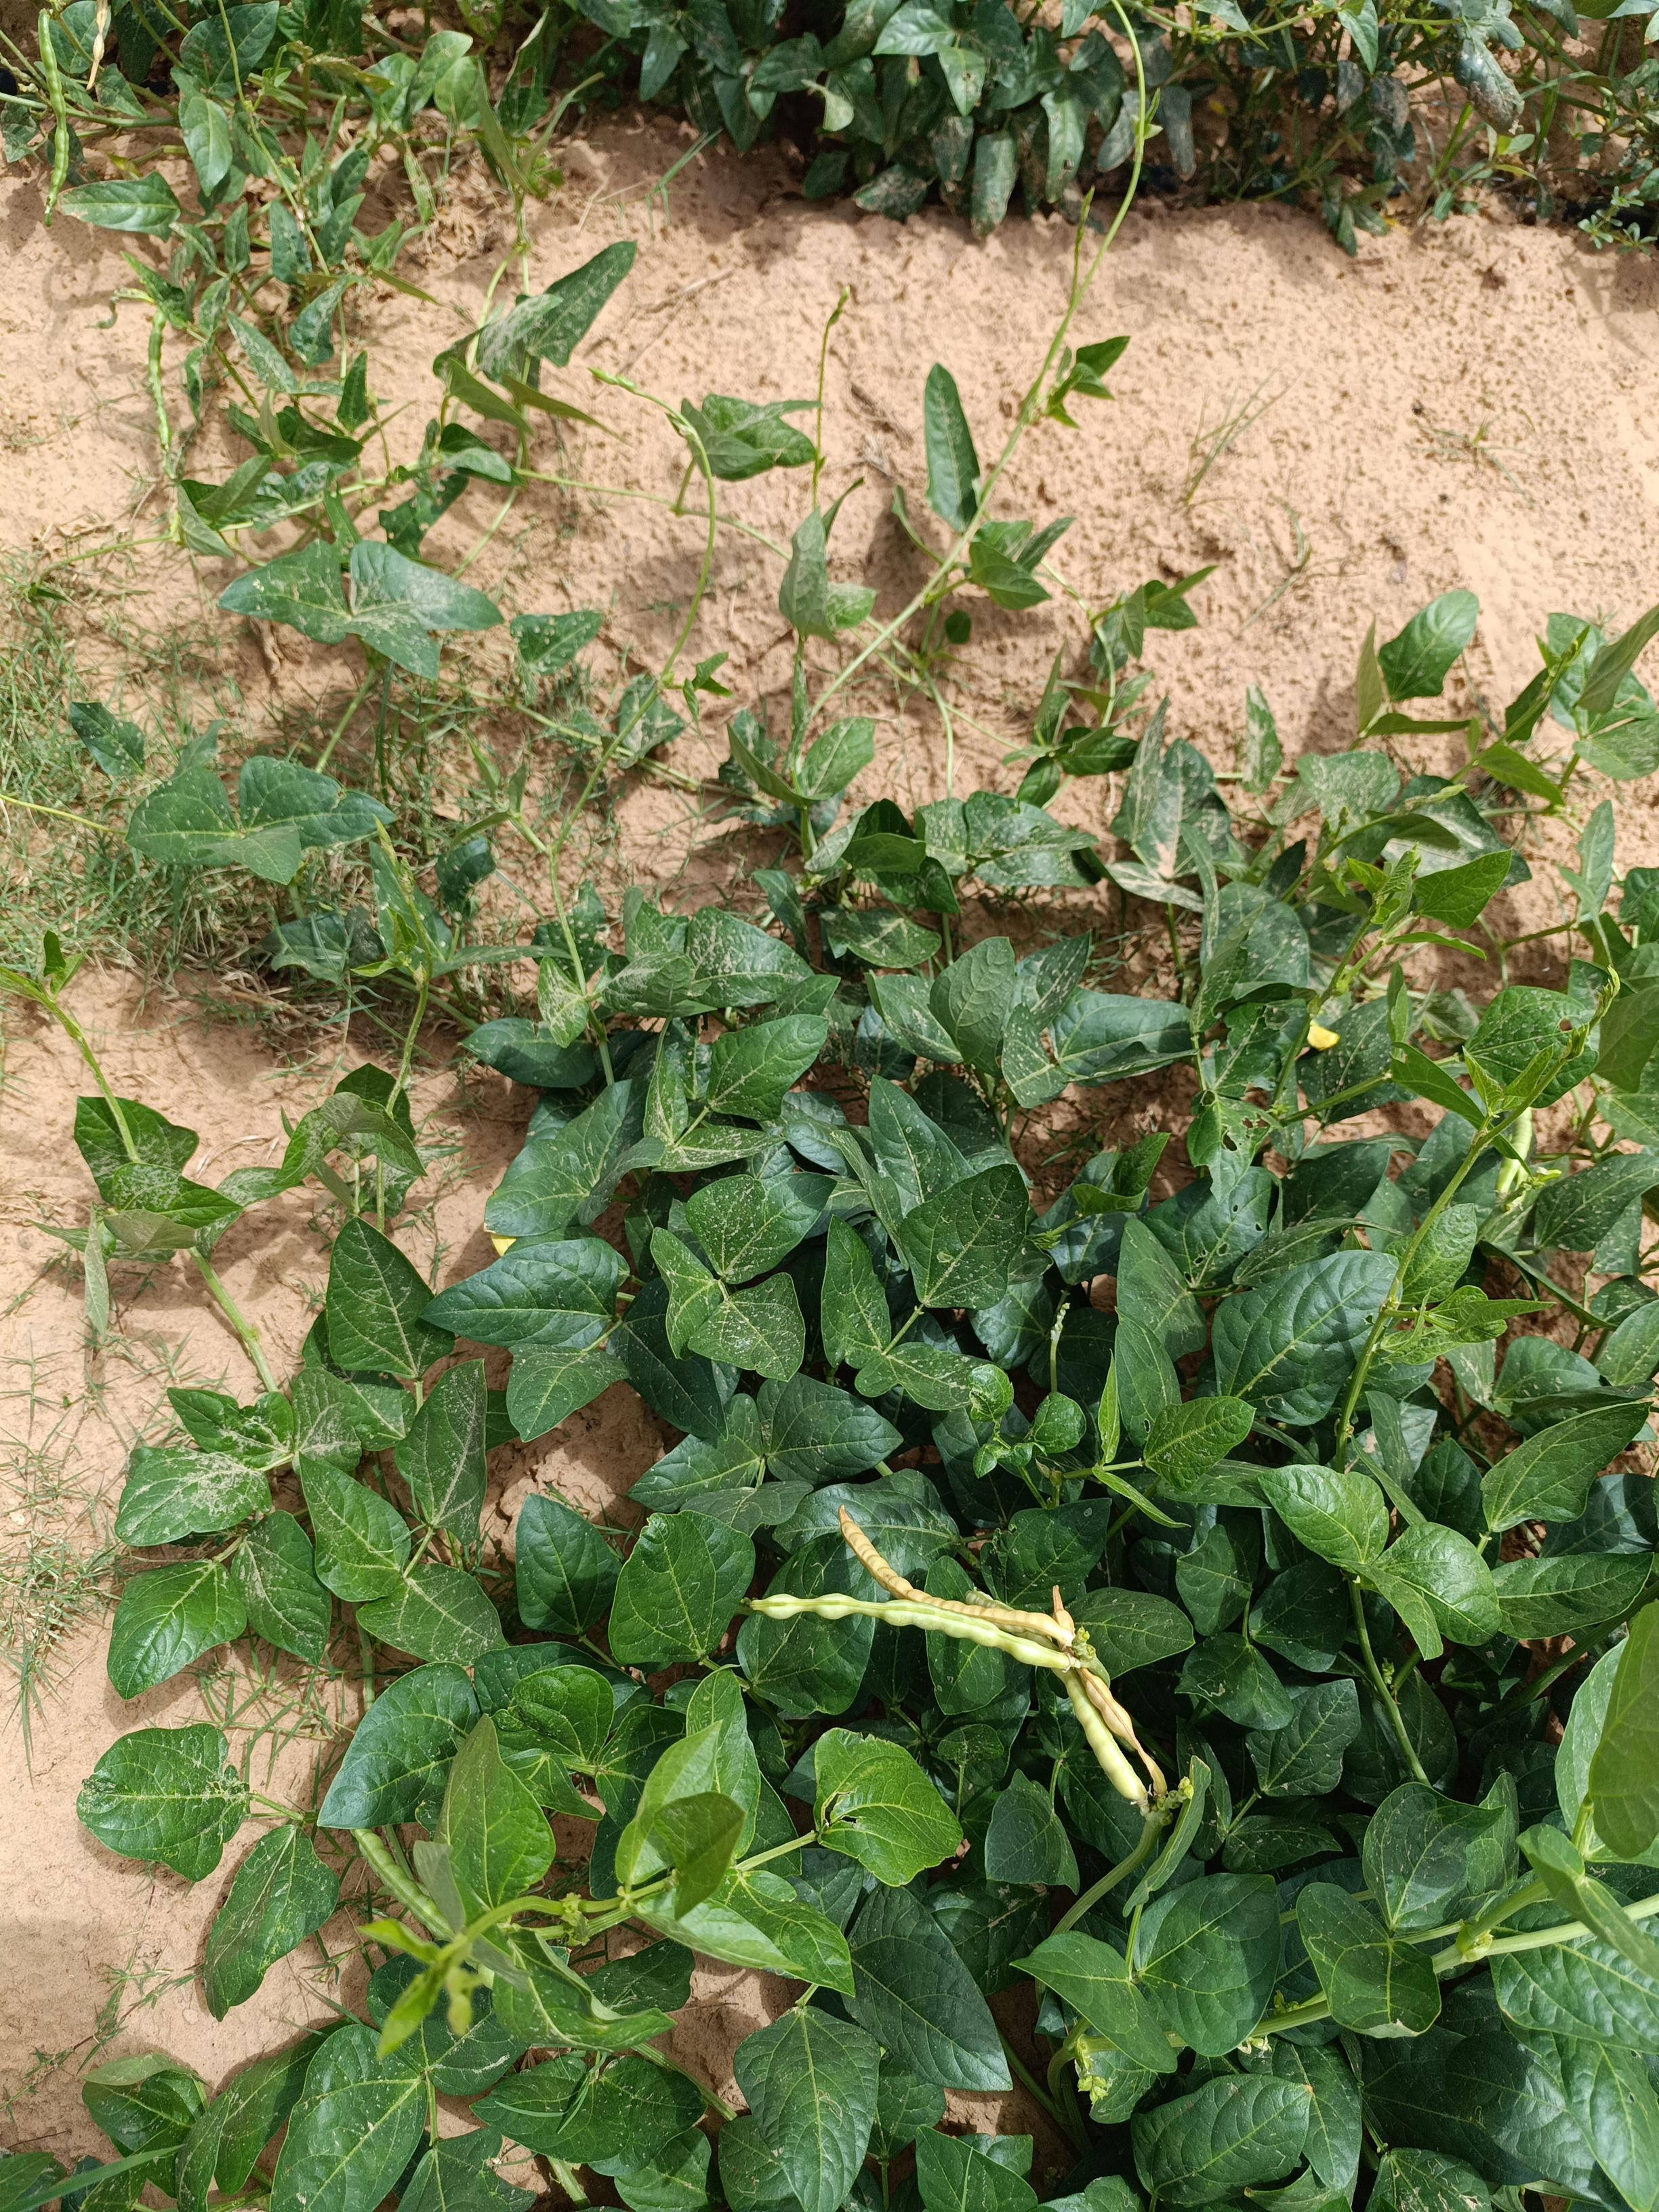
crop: cowpea
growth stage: development pod
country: Nigeria
